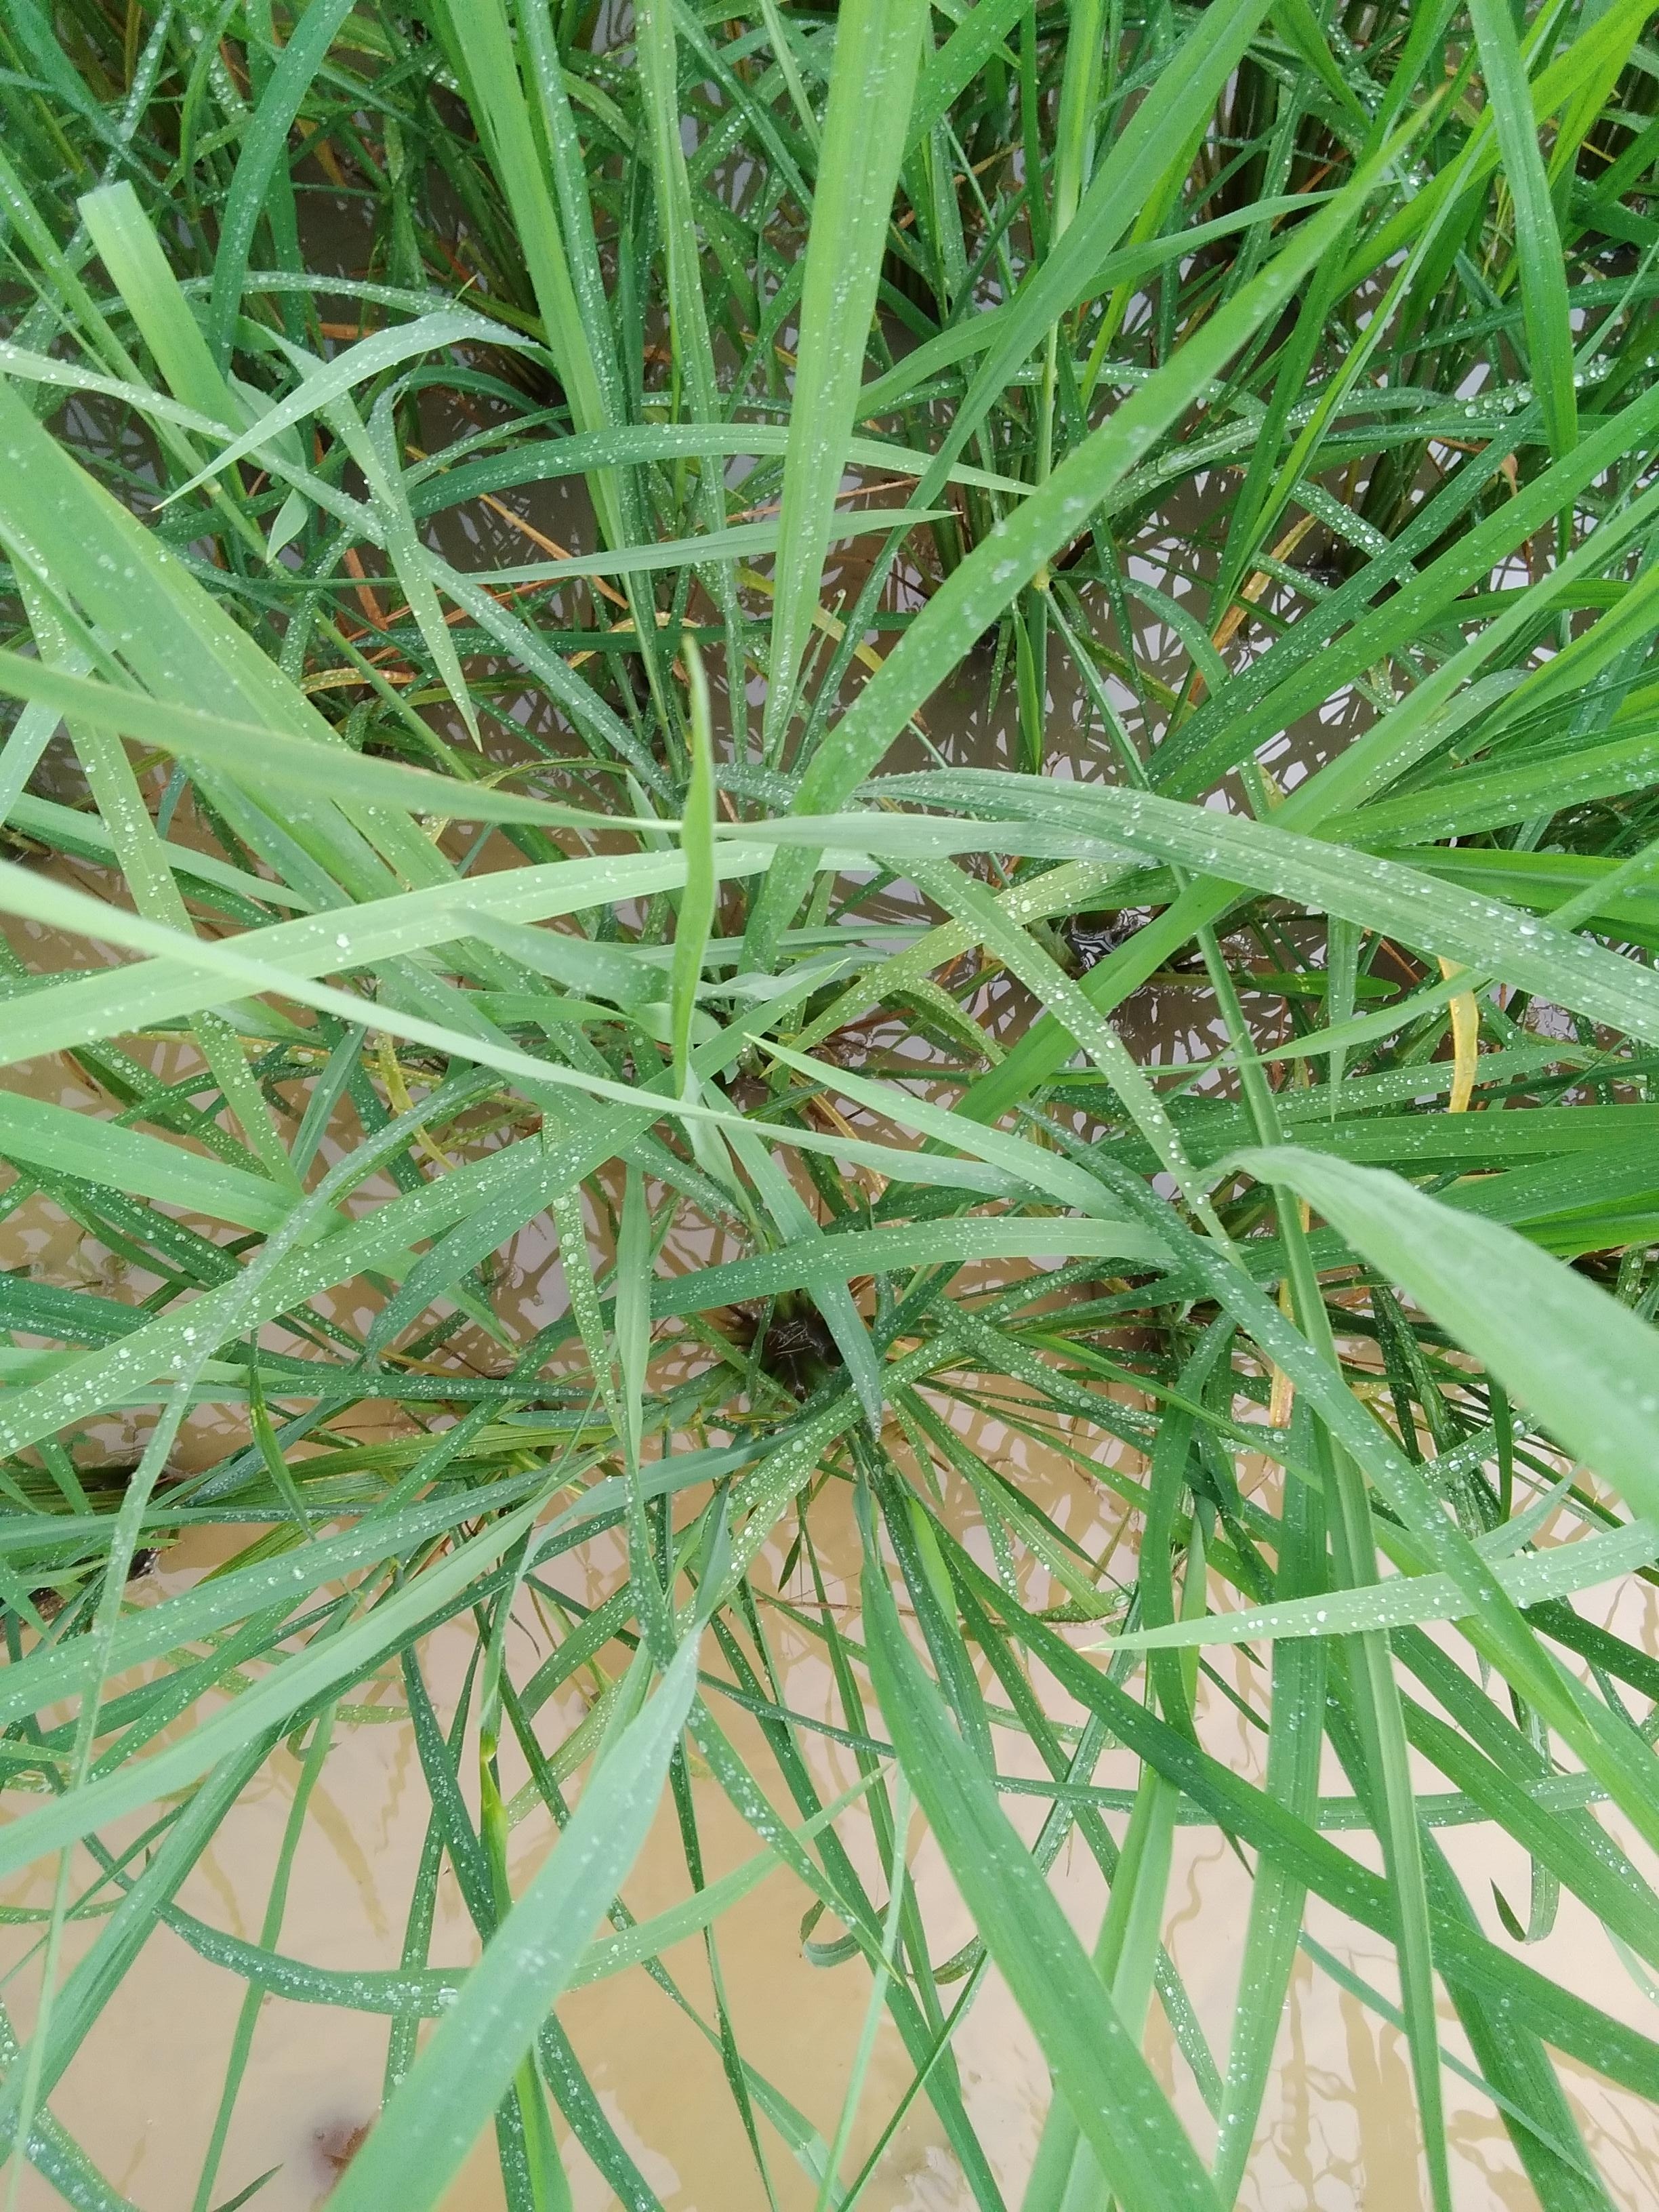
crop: rice
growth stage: elongation stem
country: Nigeria
